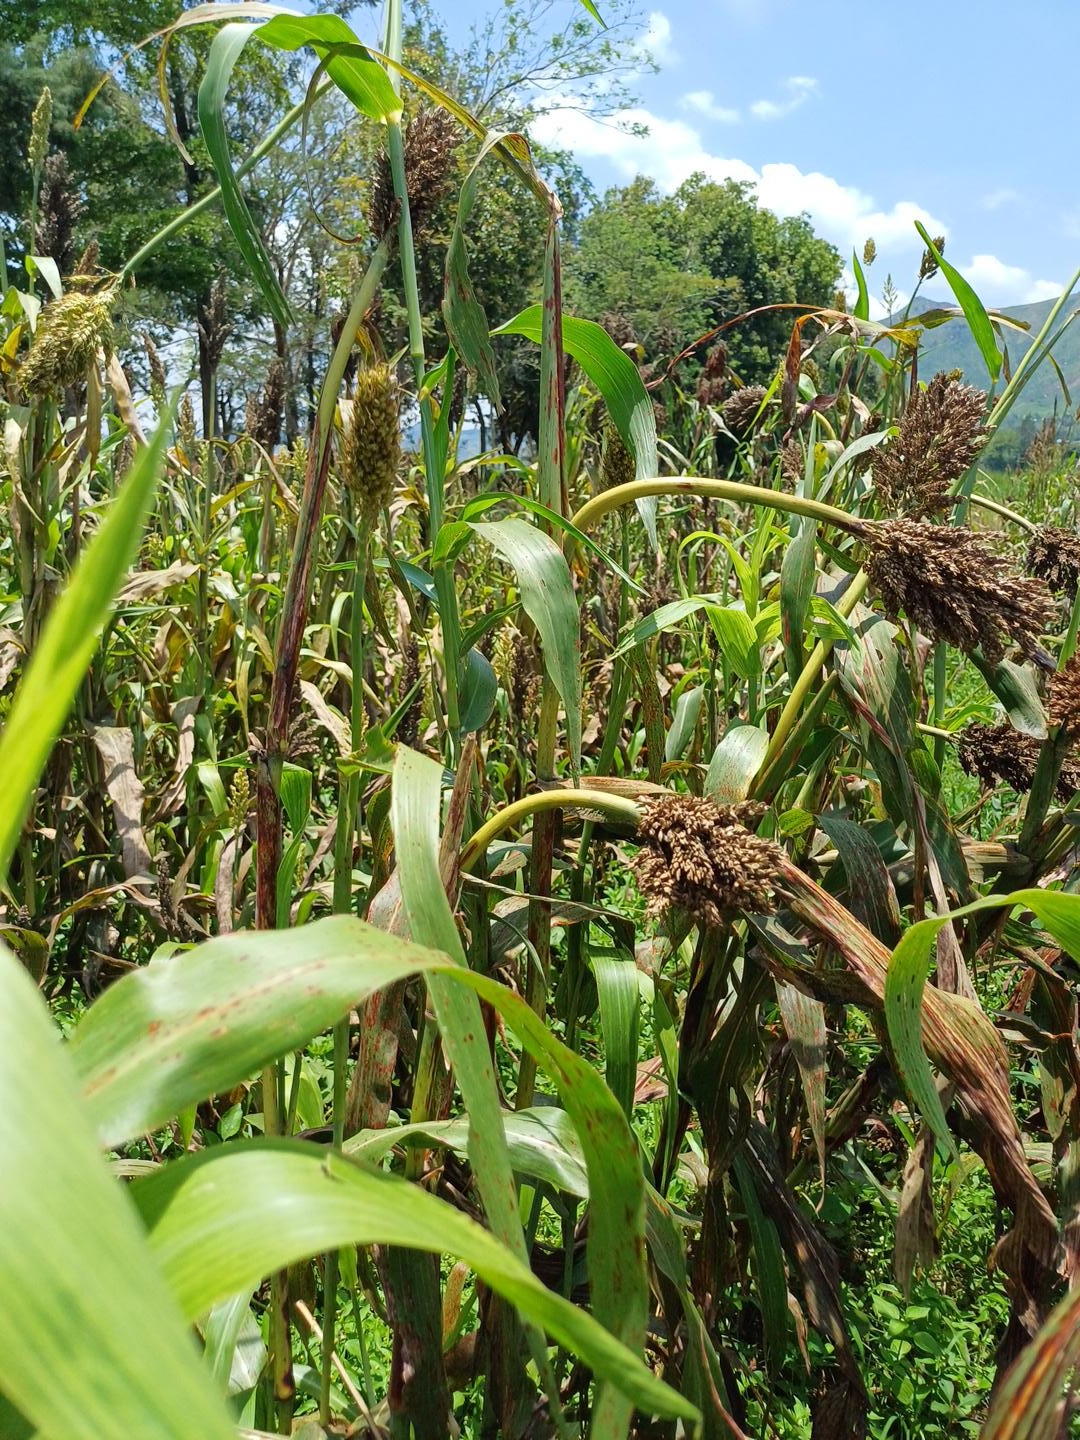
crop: sorghum
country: Kenya
